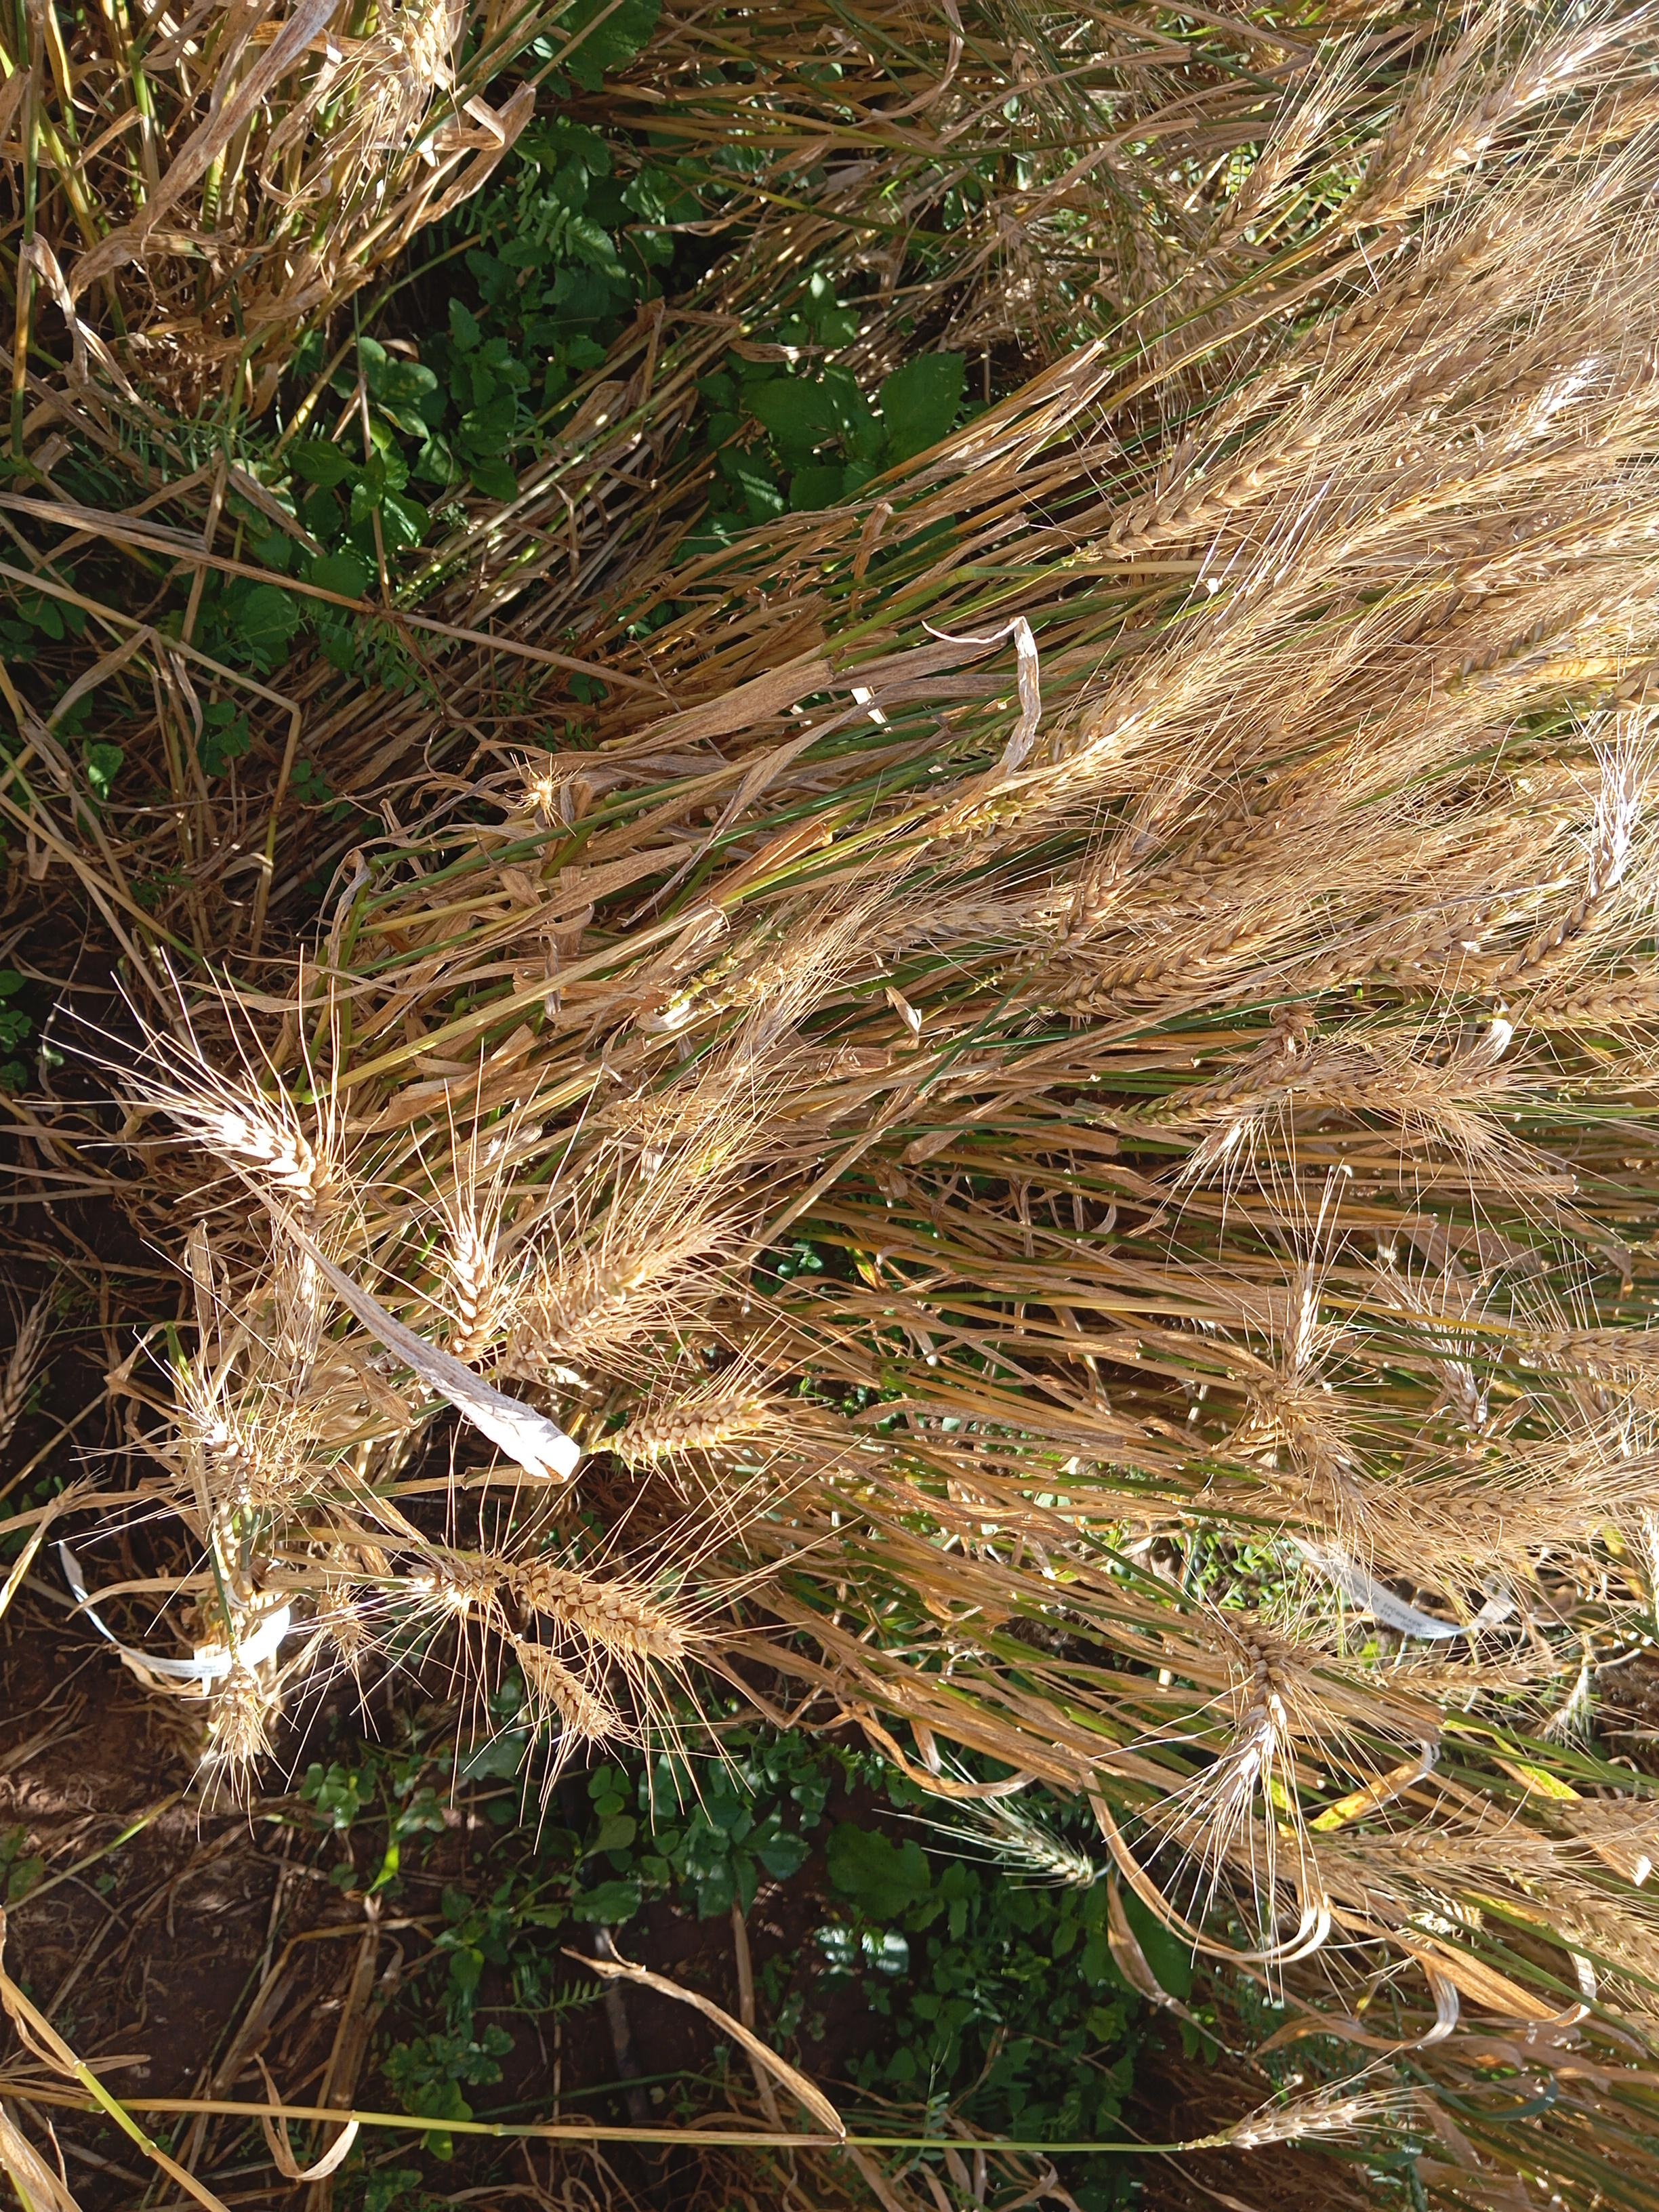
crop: wheat
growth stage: maturity
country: Kenya
